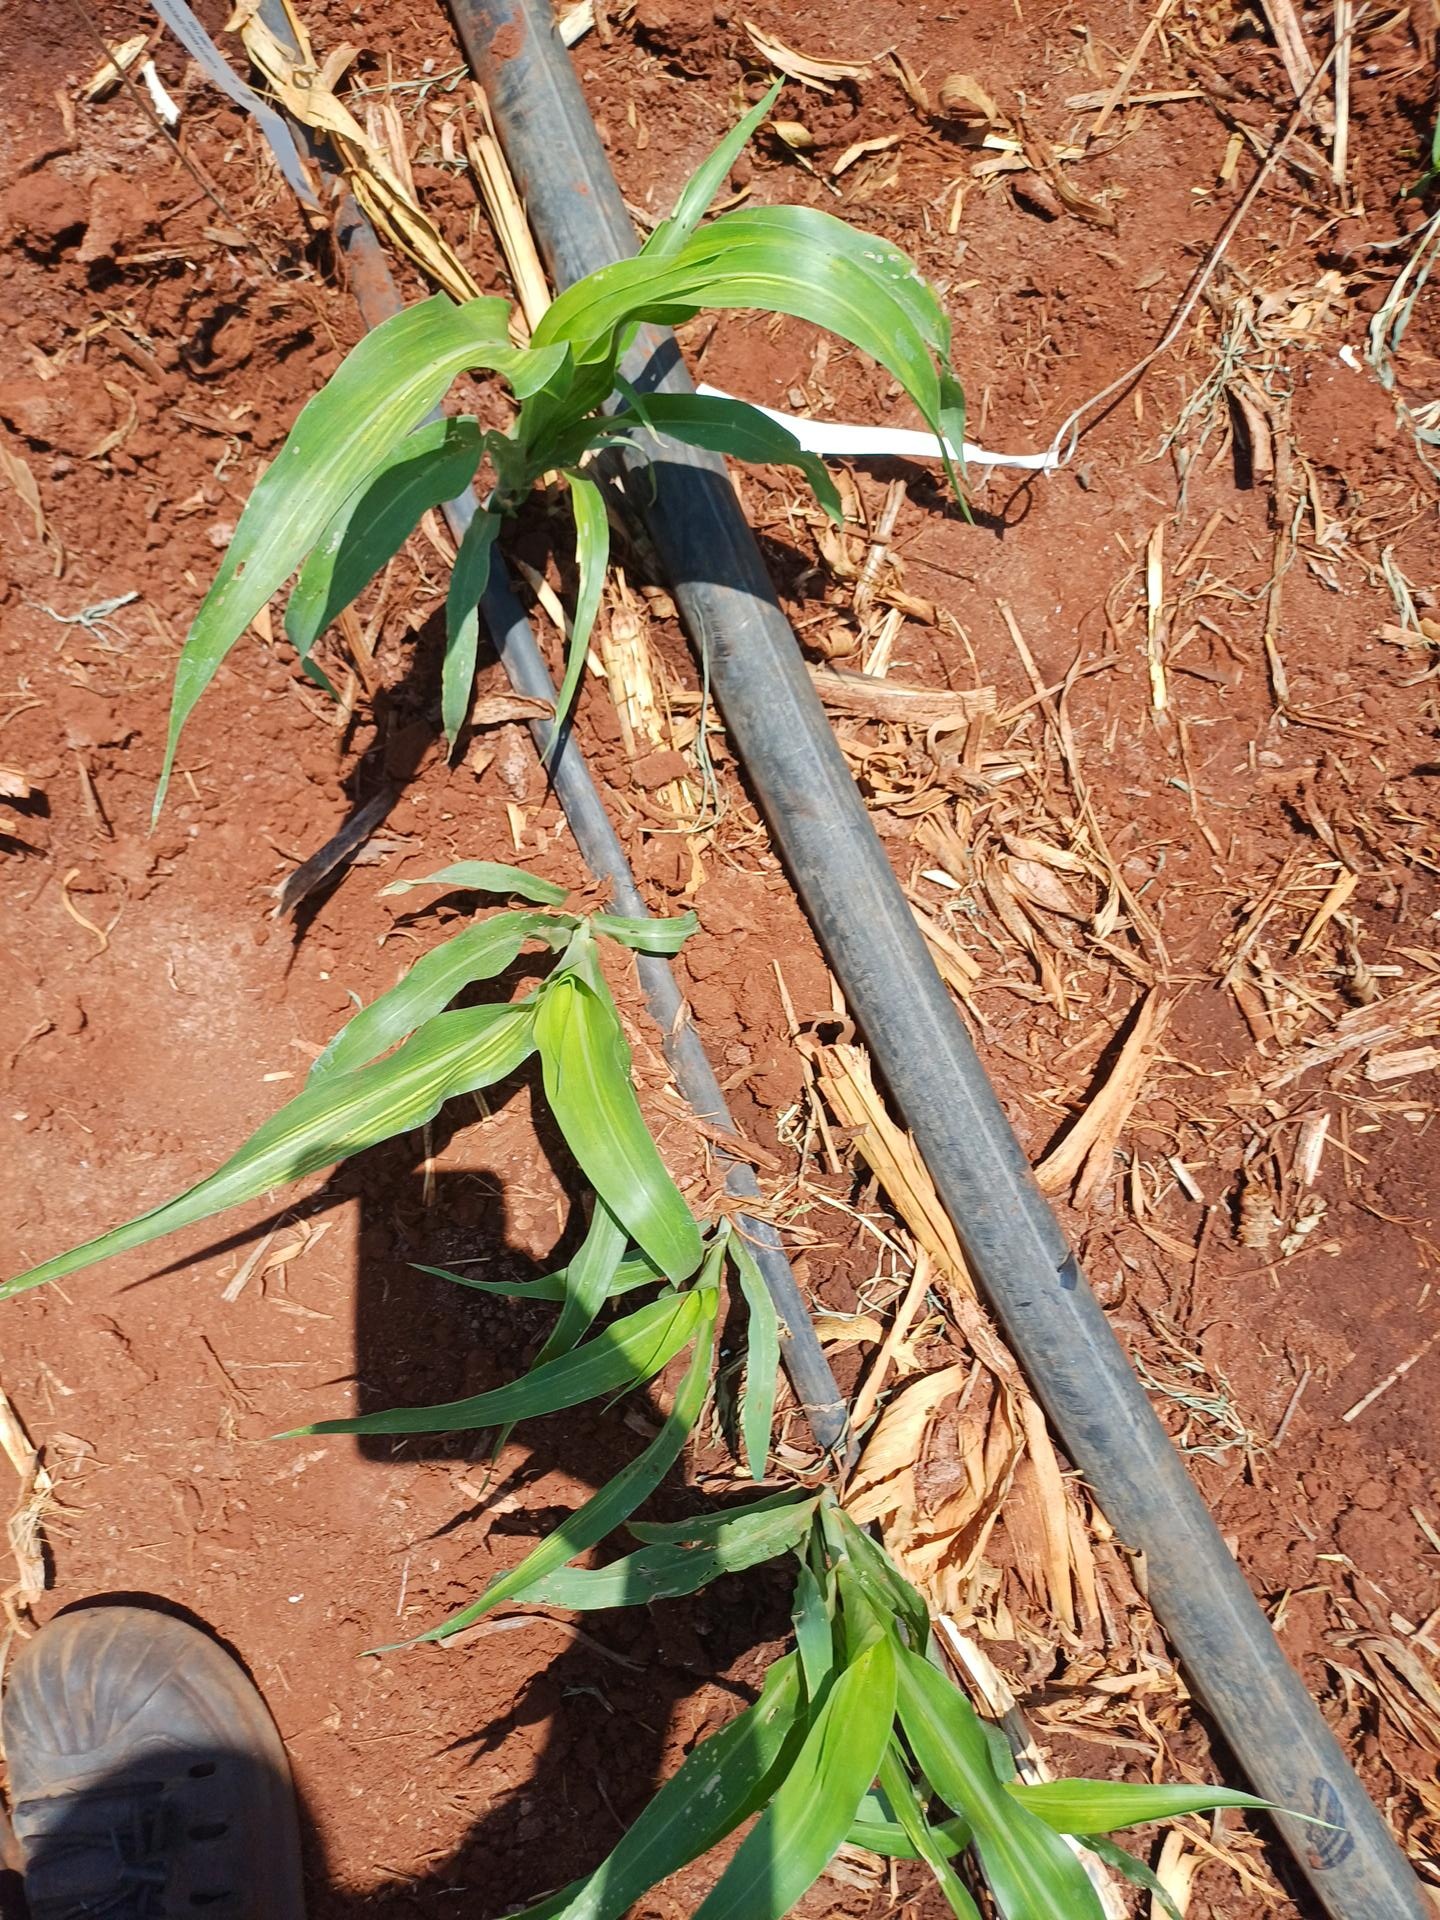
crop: sorghum
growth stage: vegetative
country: Kenya
